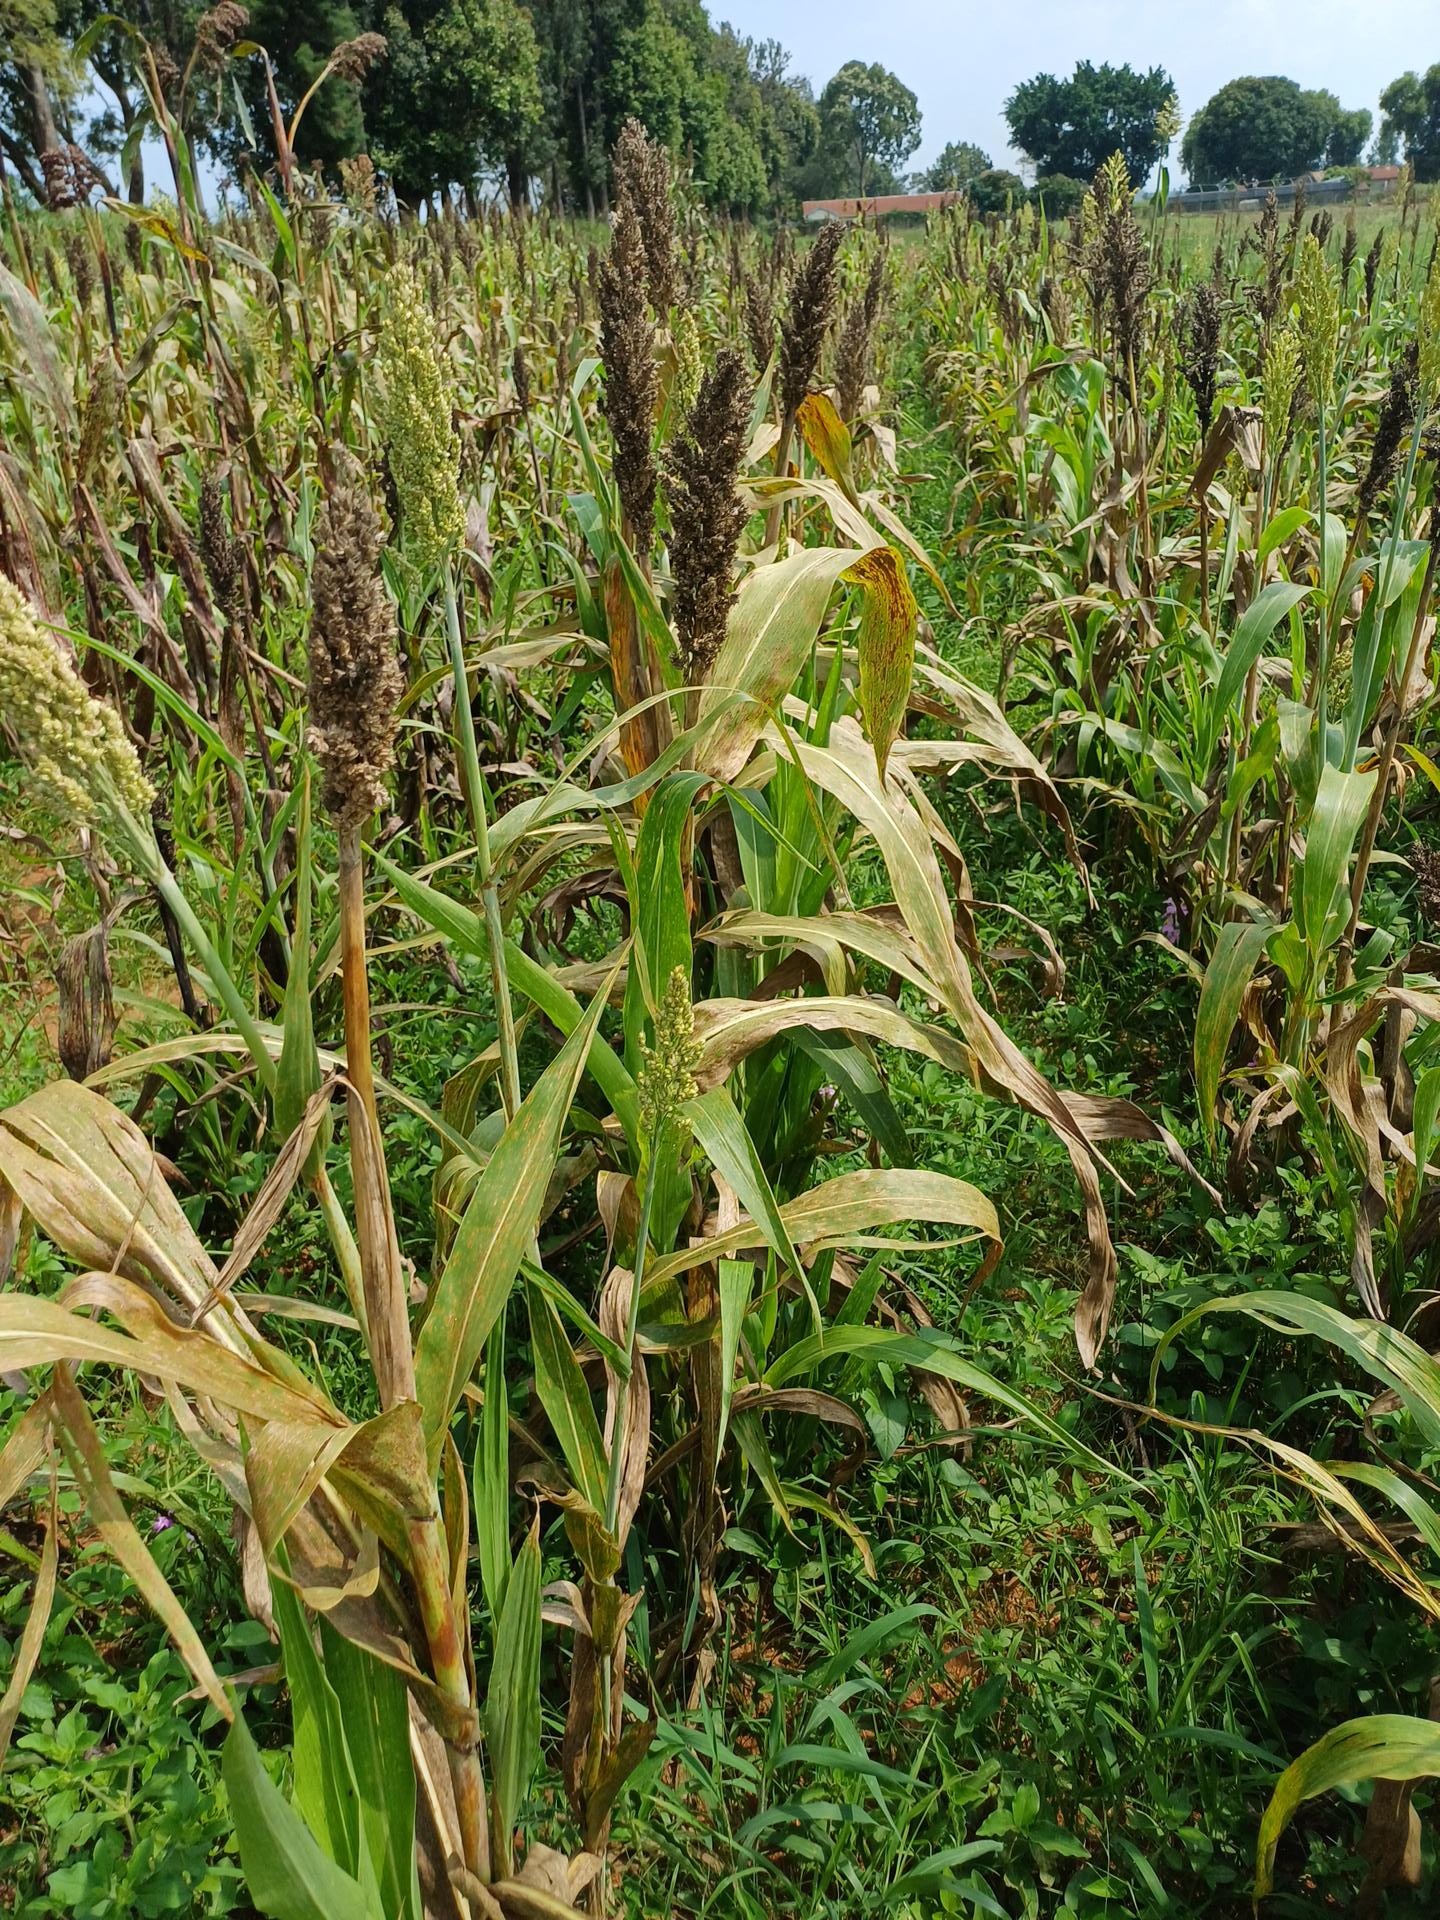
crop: sorghum
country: Kenya
